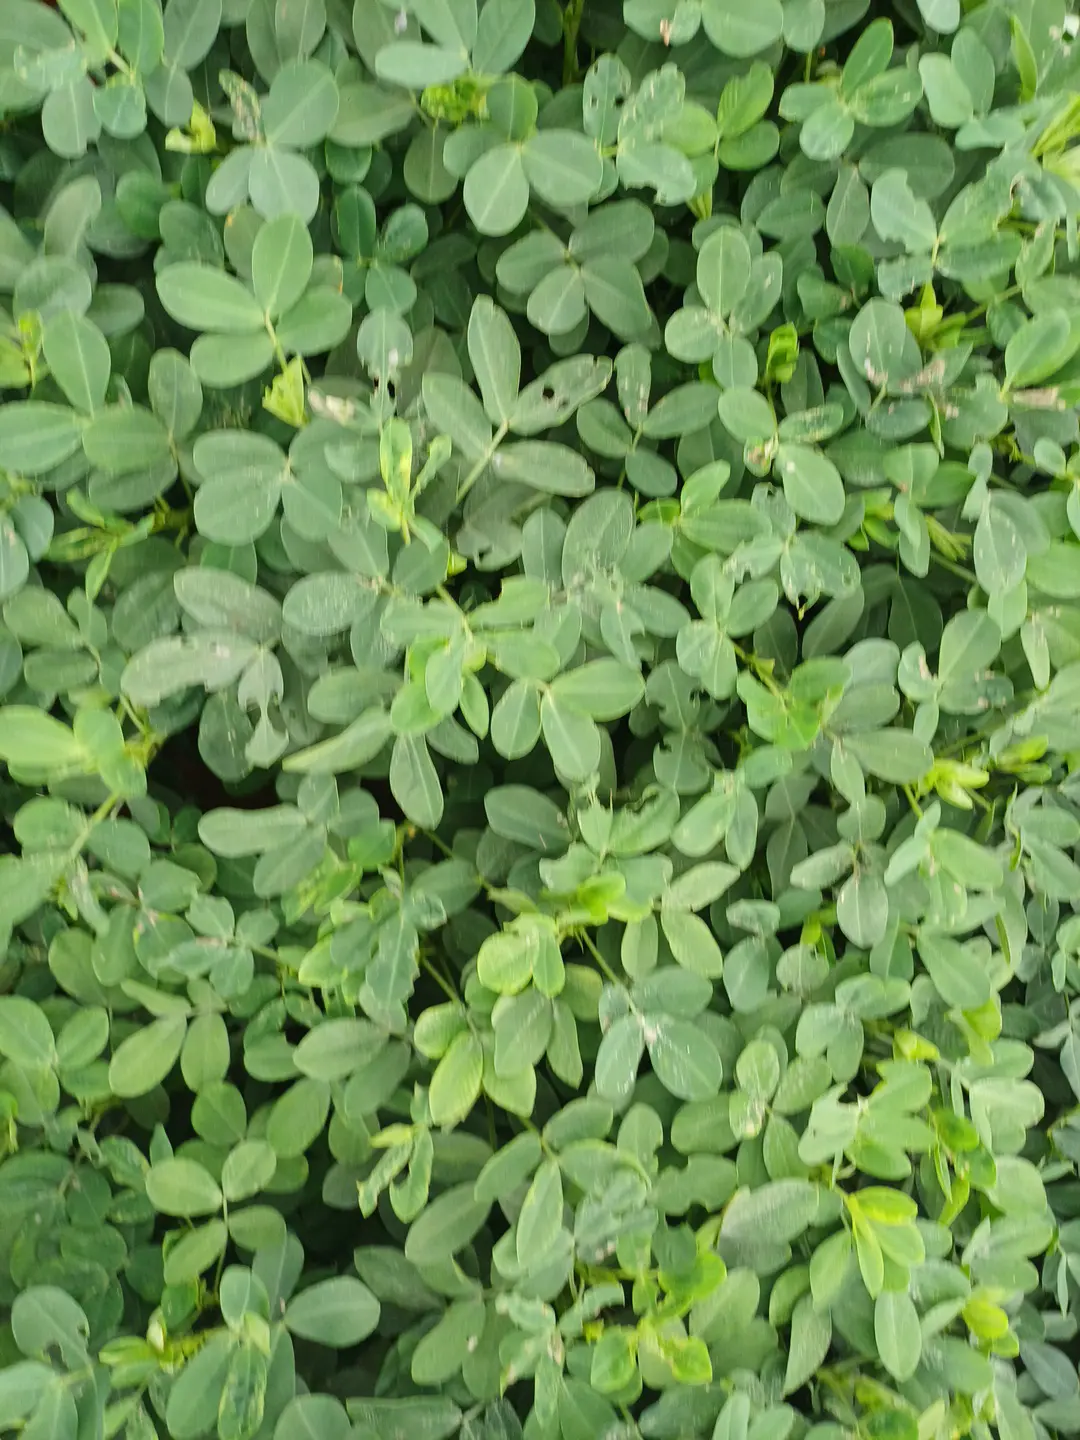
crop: groundnut
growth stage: pegging
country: Kenya
